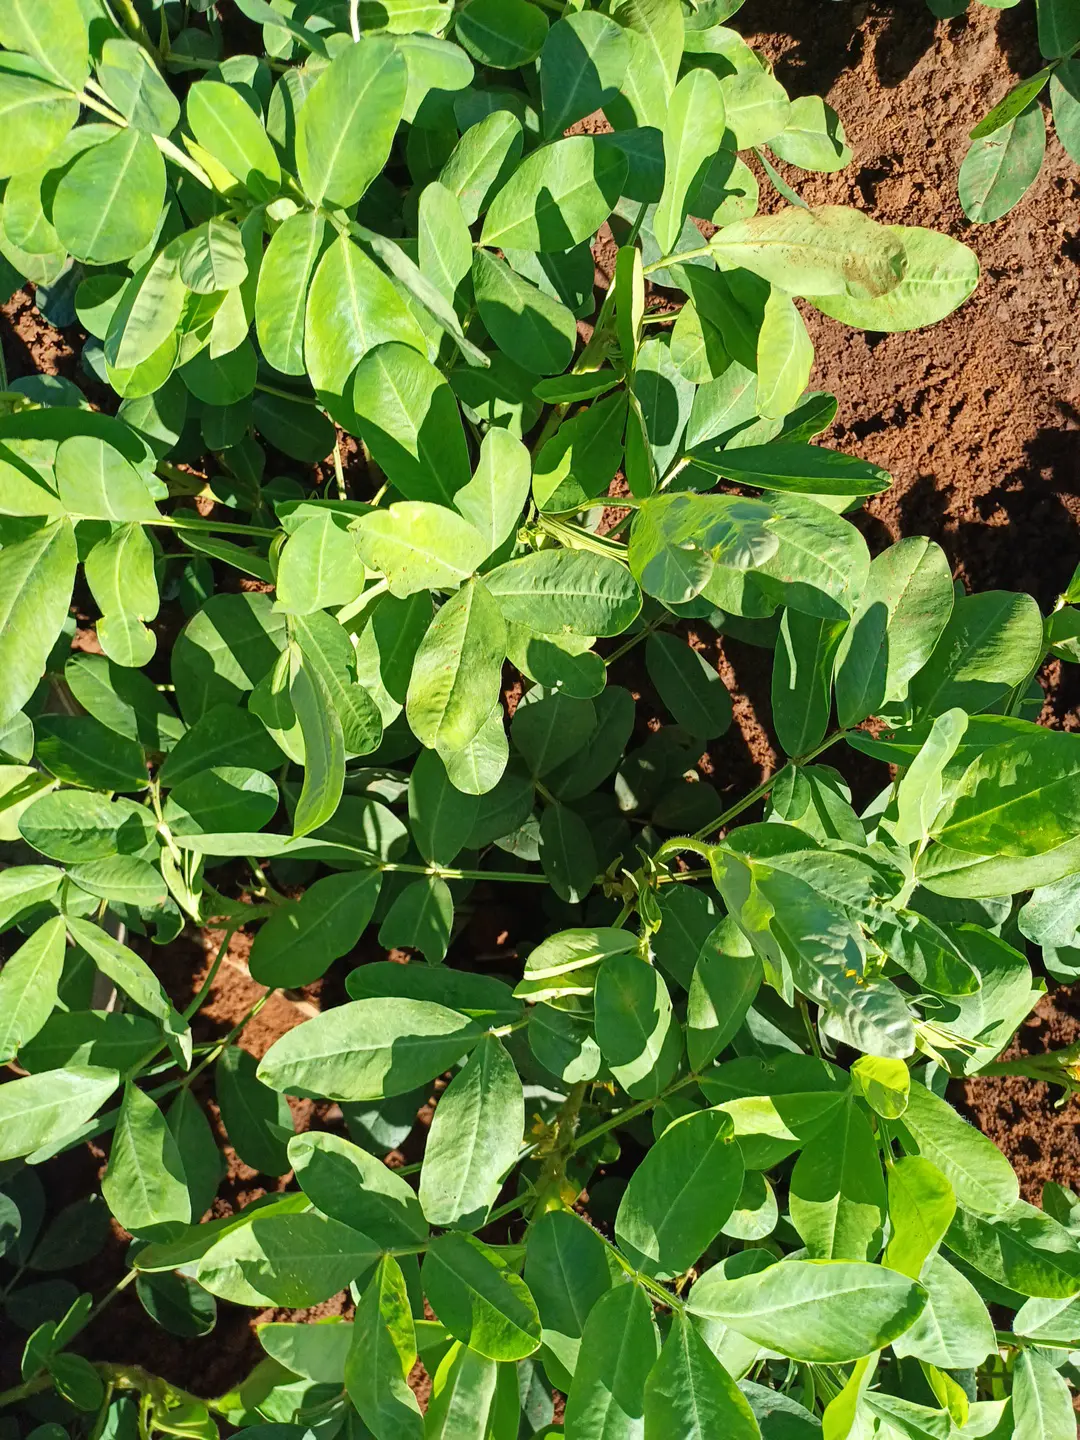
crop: groundnut
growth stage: flowering
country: Kenya
